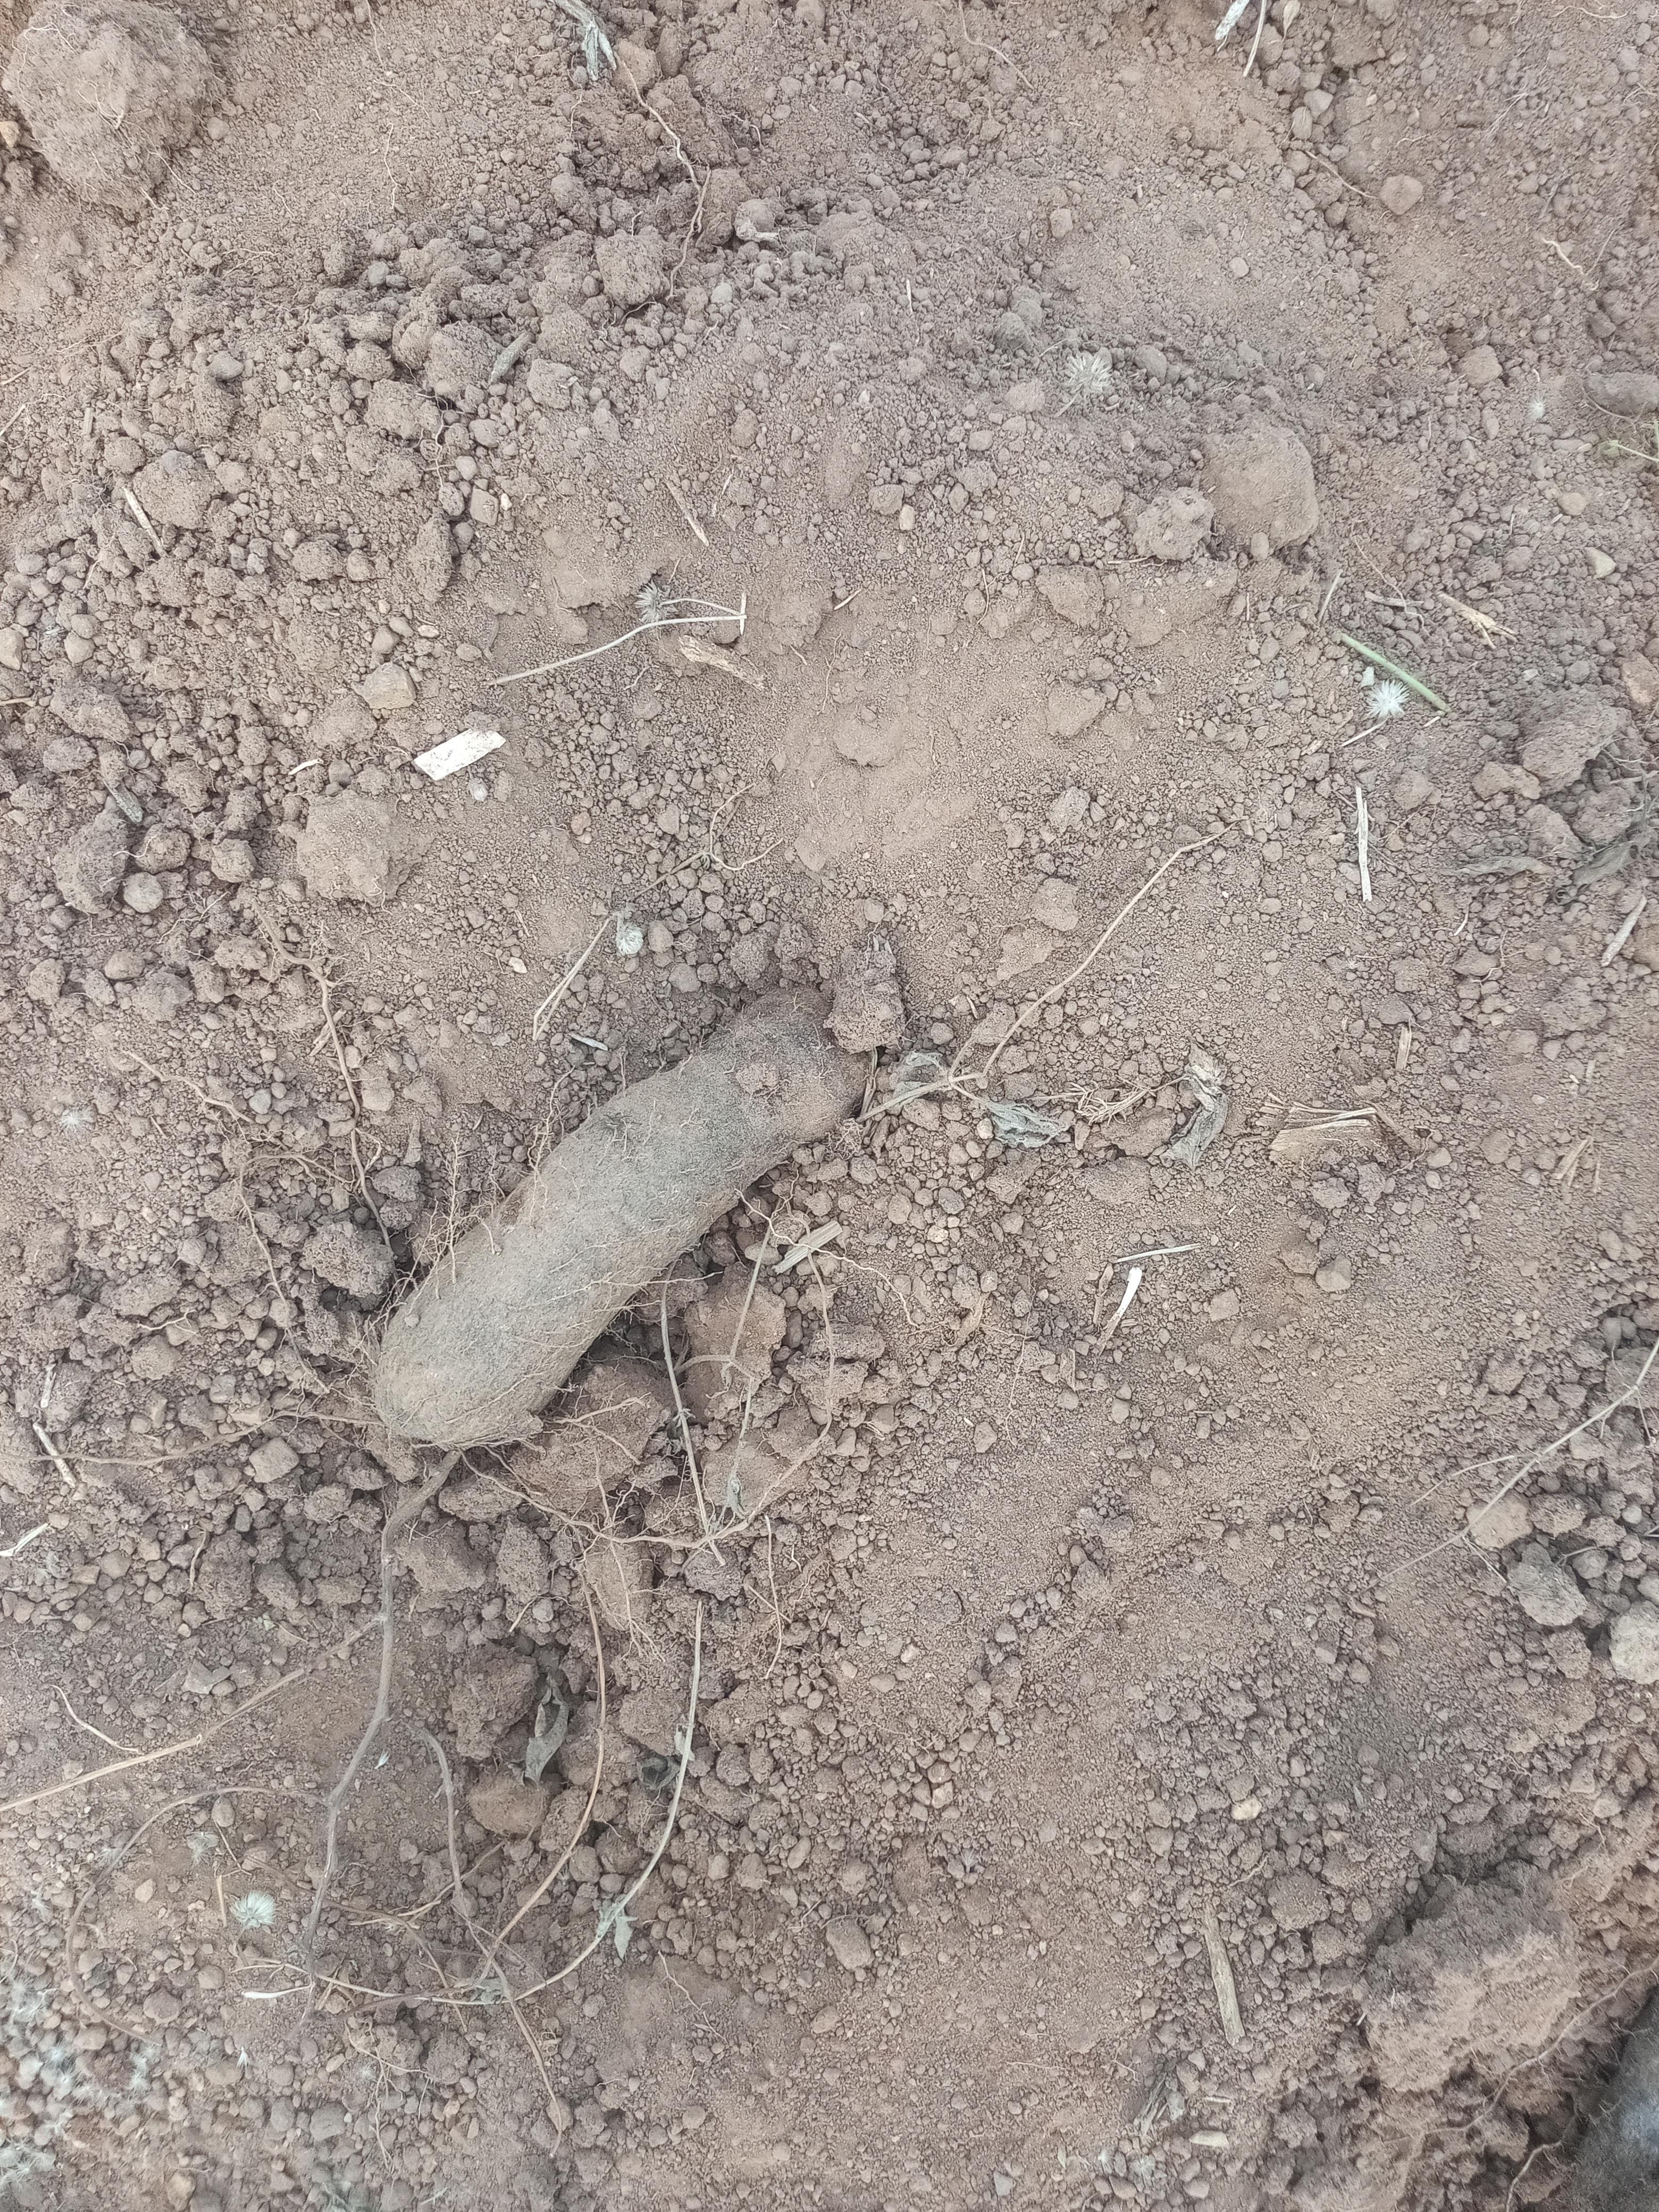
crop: yam
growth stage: harvest
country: Nigeria
